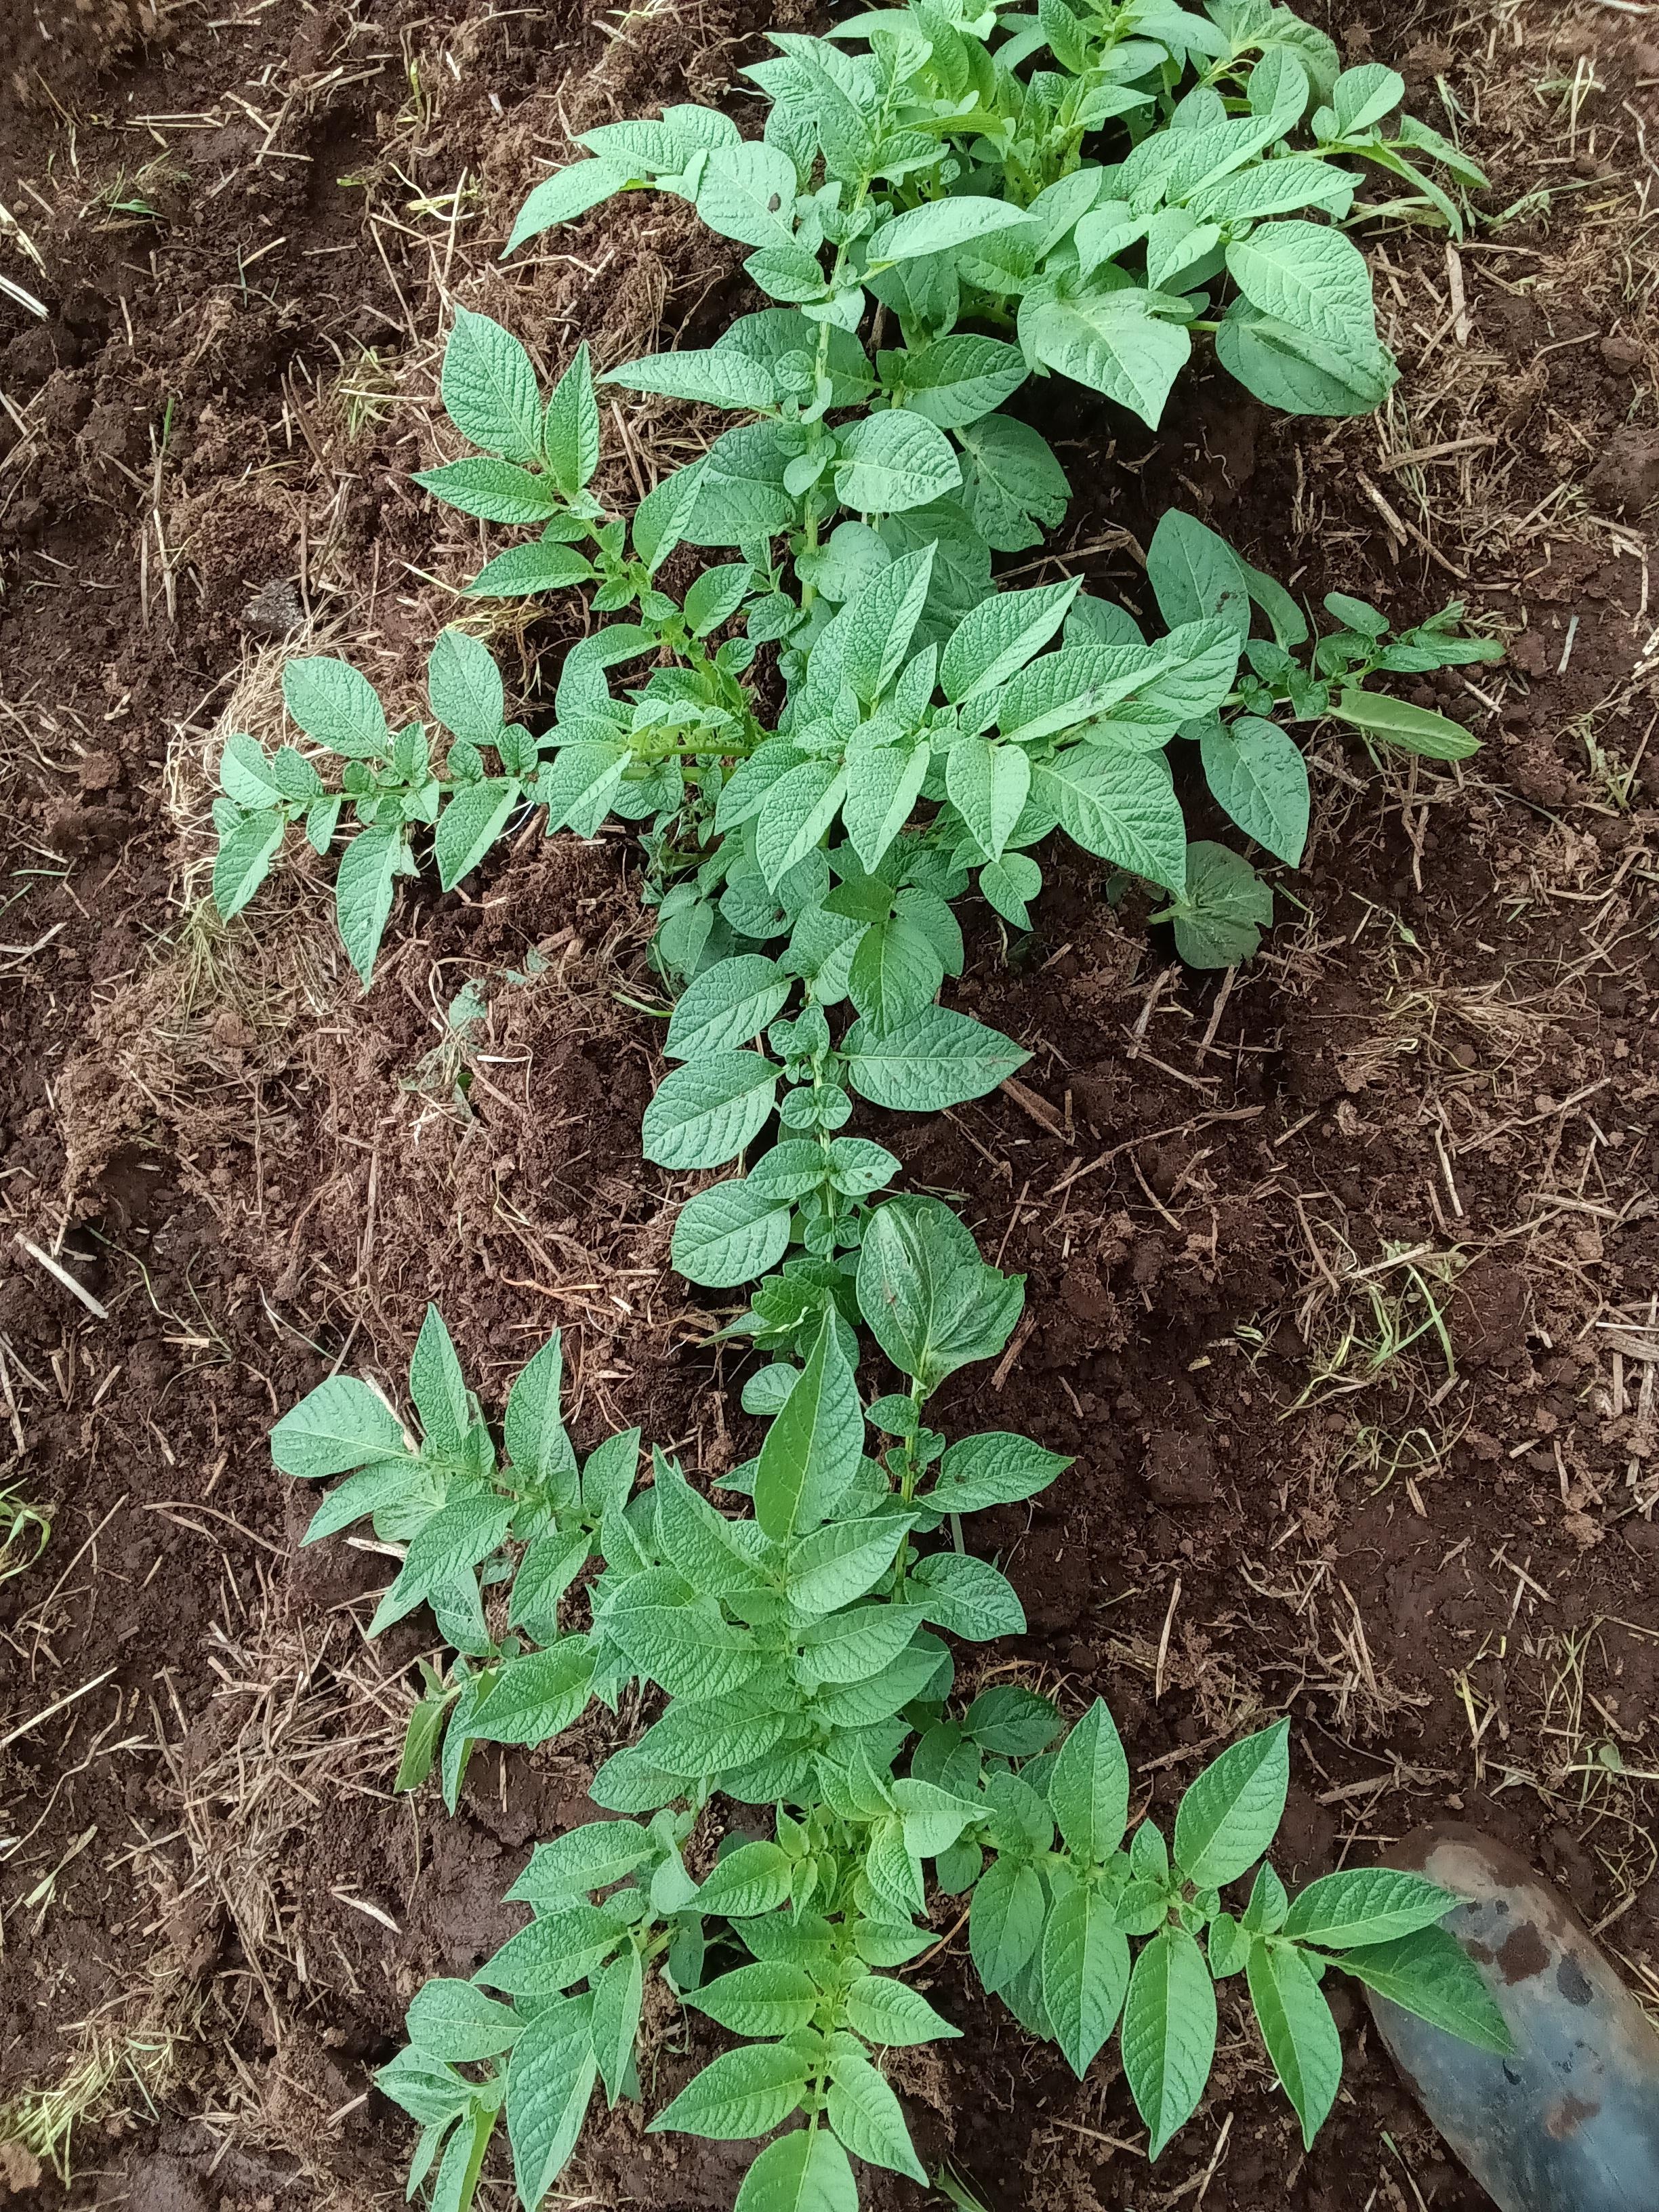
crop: potato
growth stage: vegetative
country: Kenya
